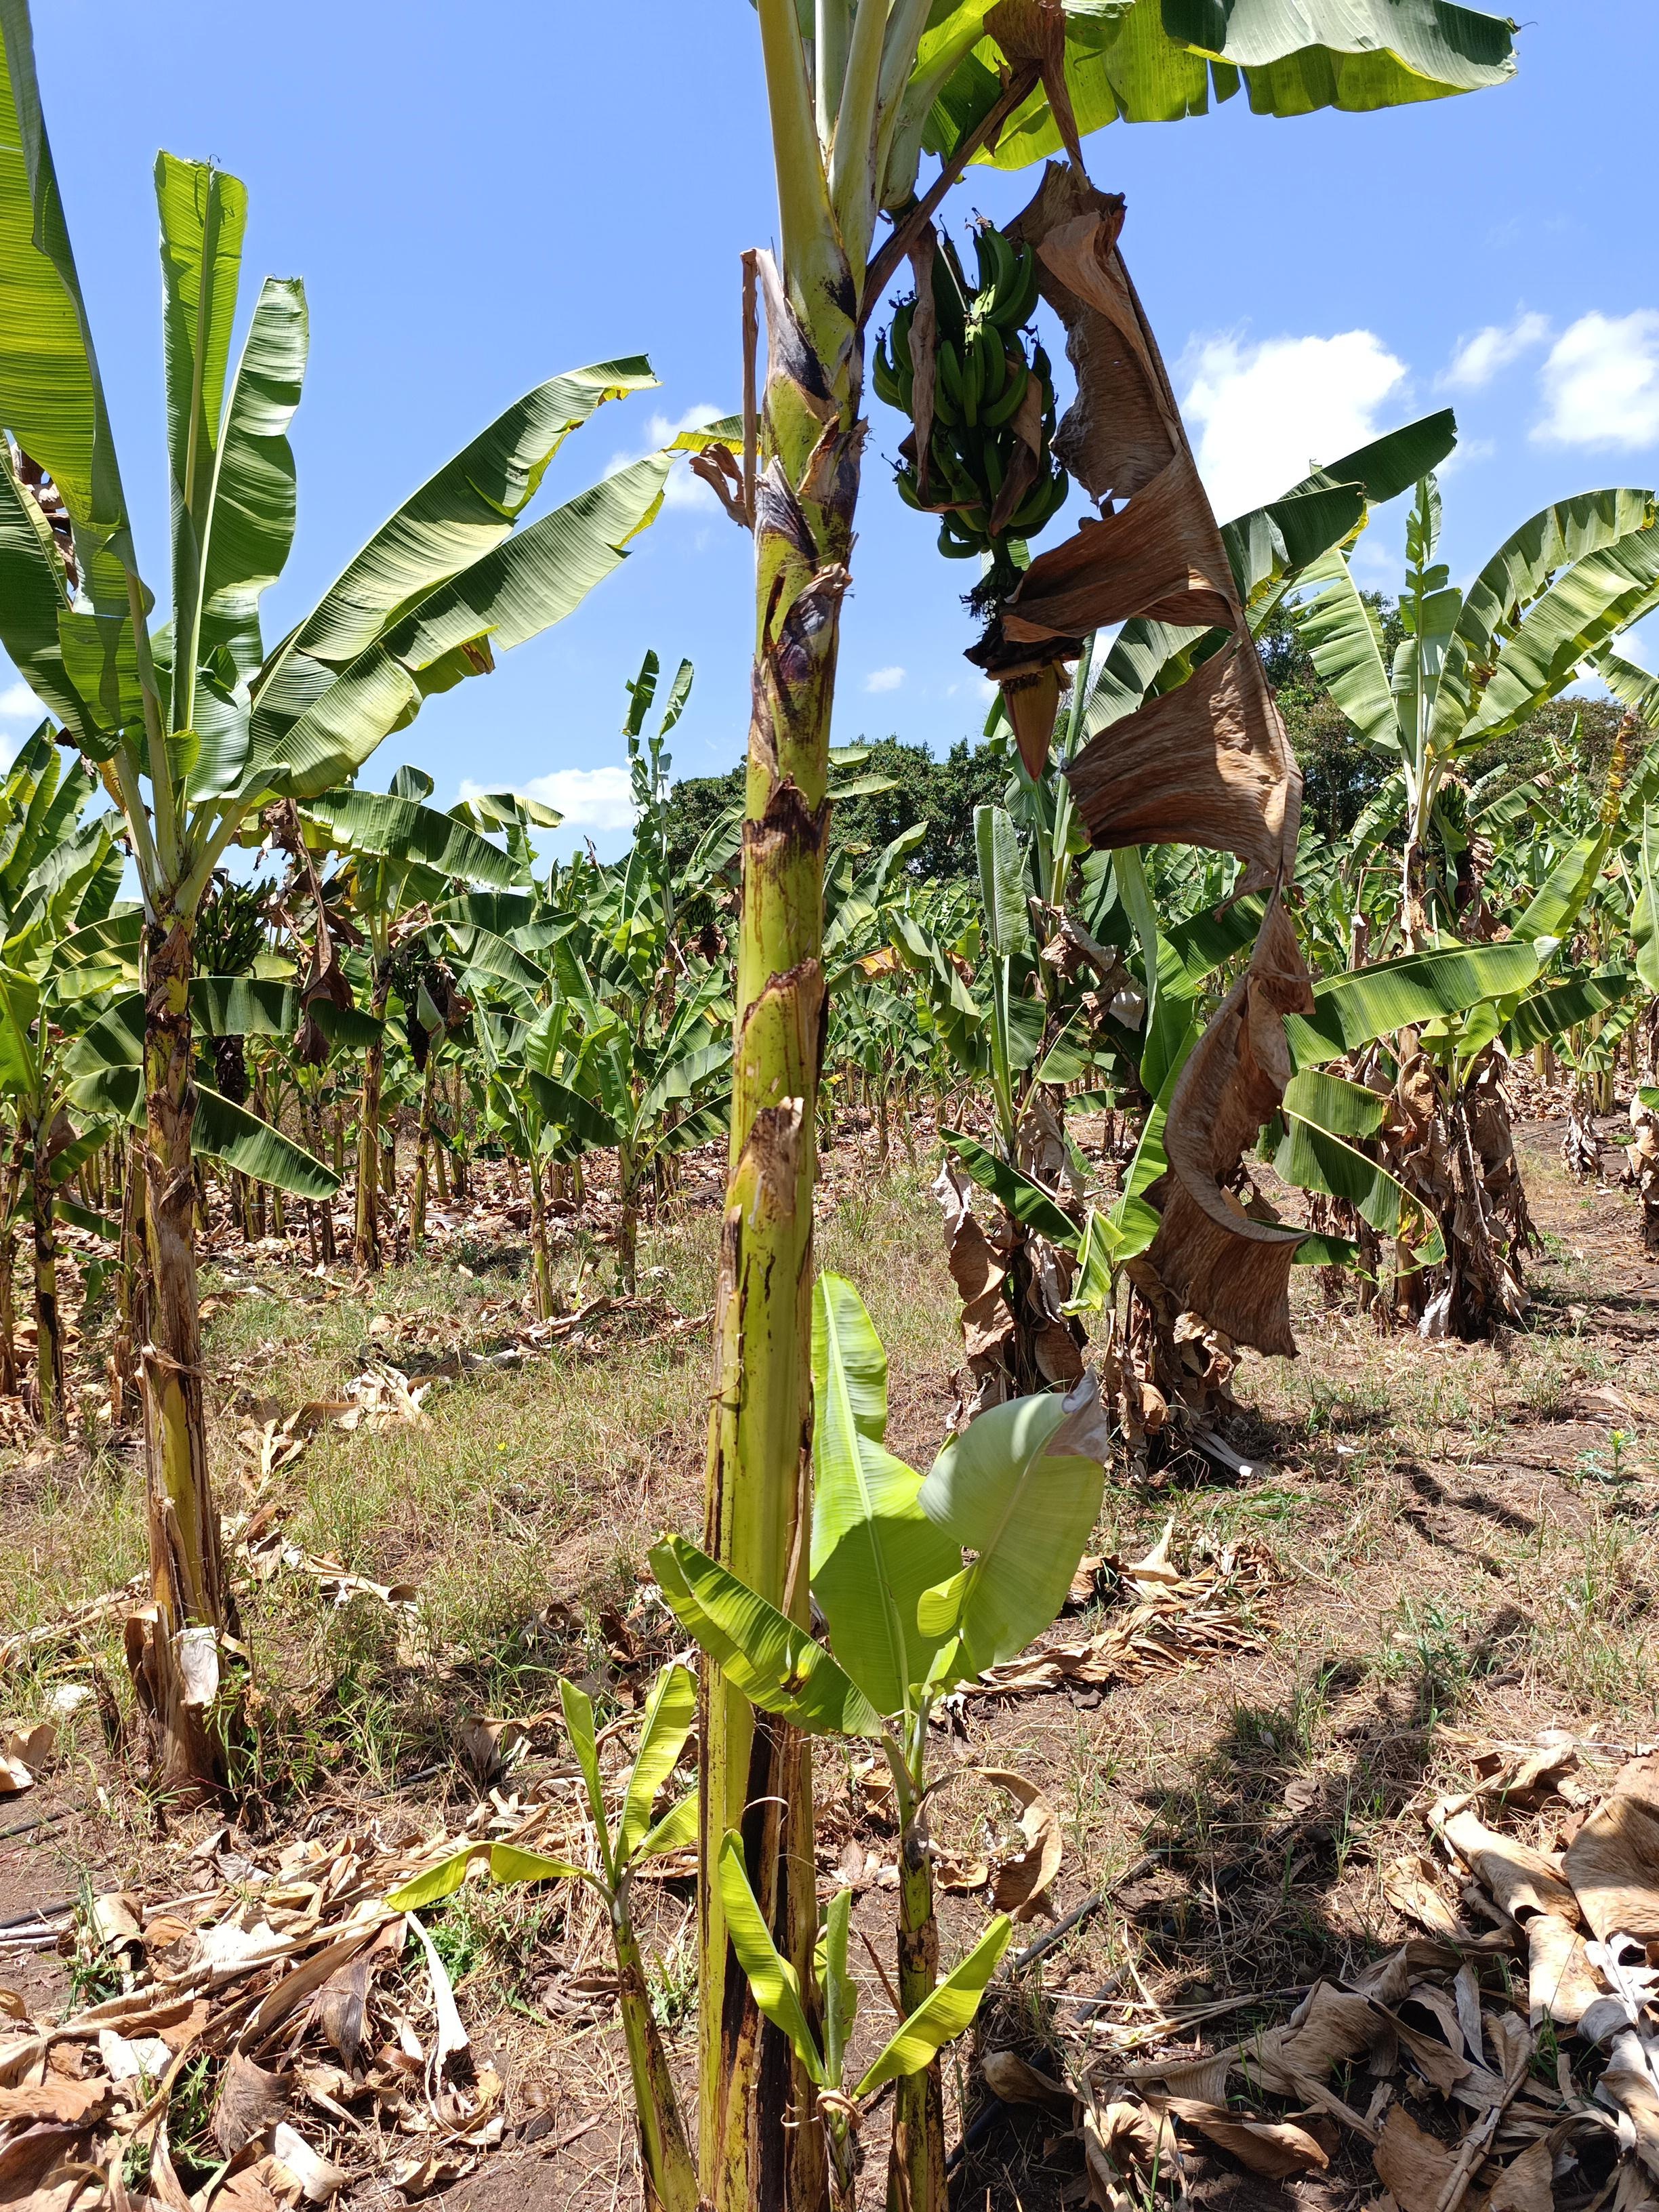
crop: banana
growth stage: development fruit
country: Tanzania
